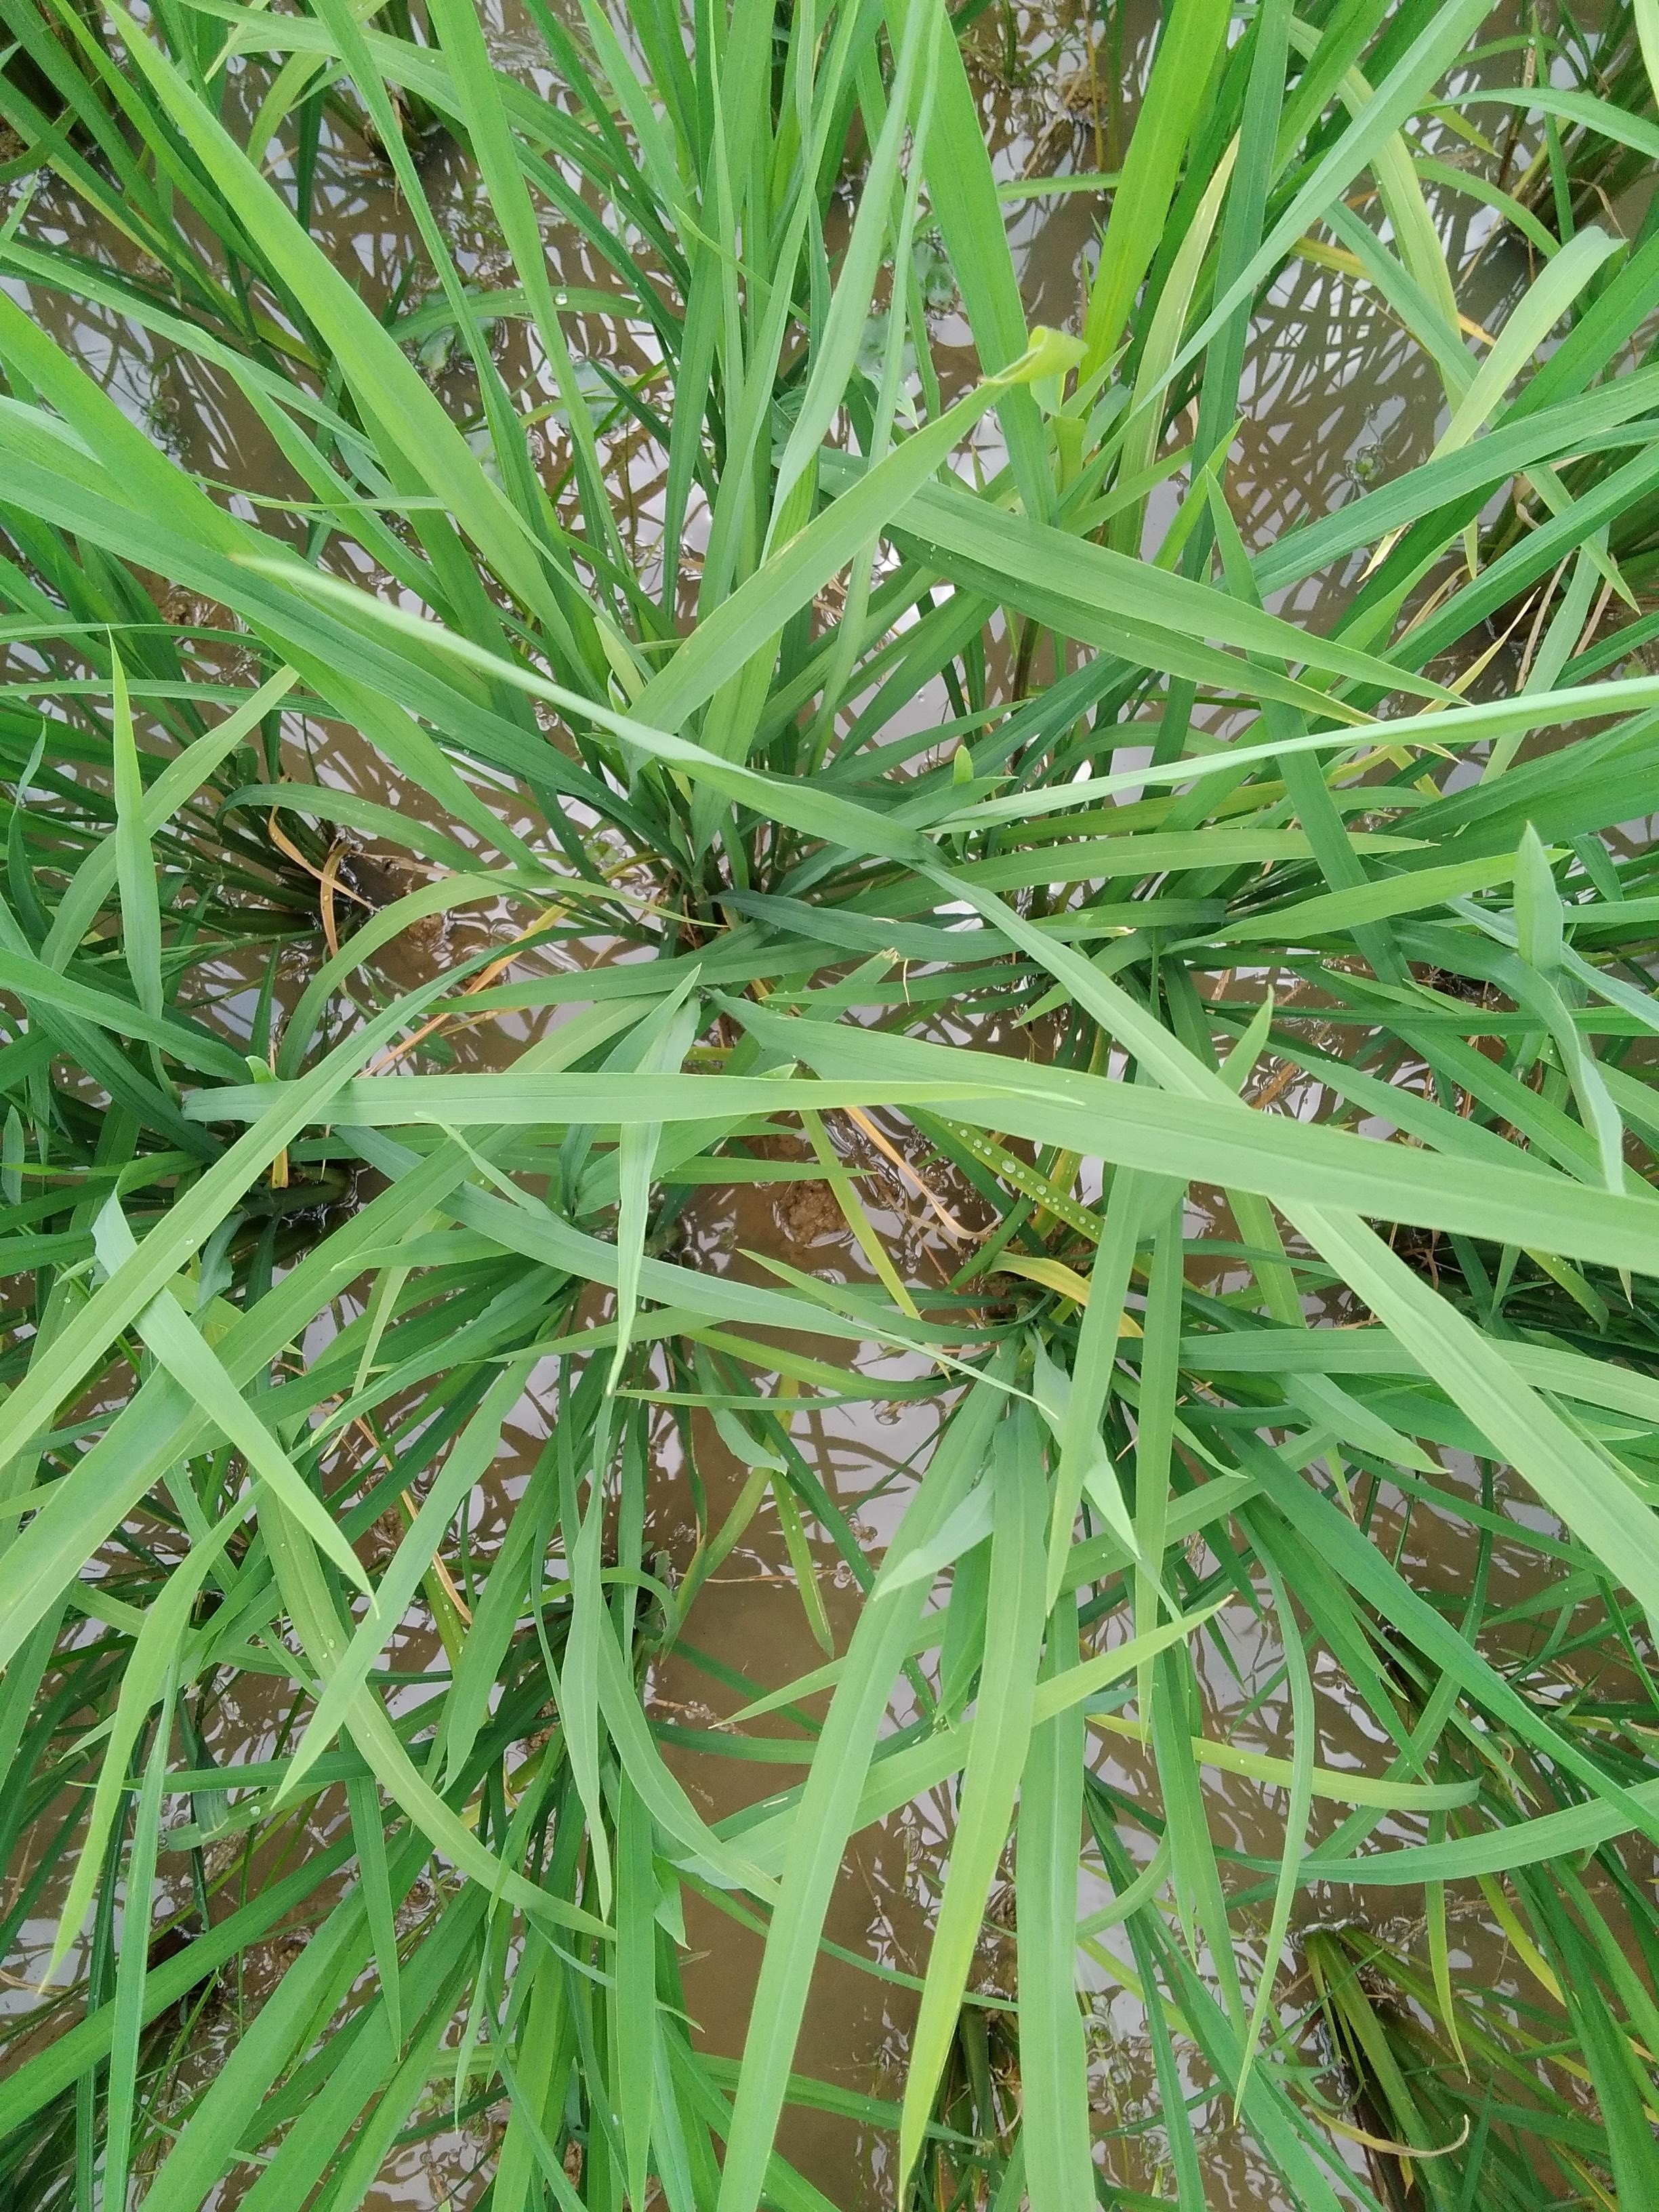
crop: rice
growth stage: vegetative
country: Nigeria
